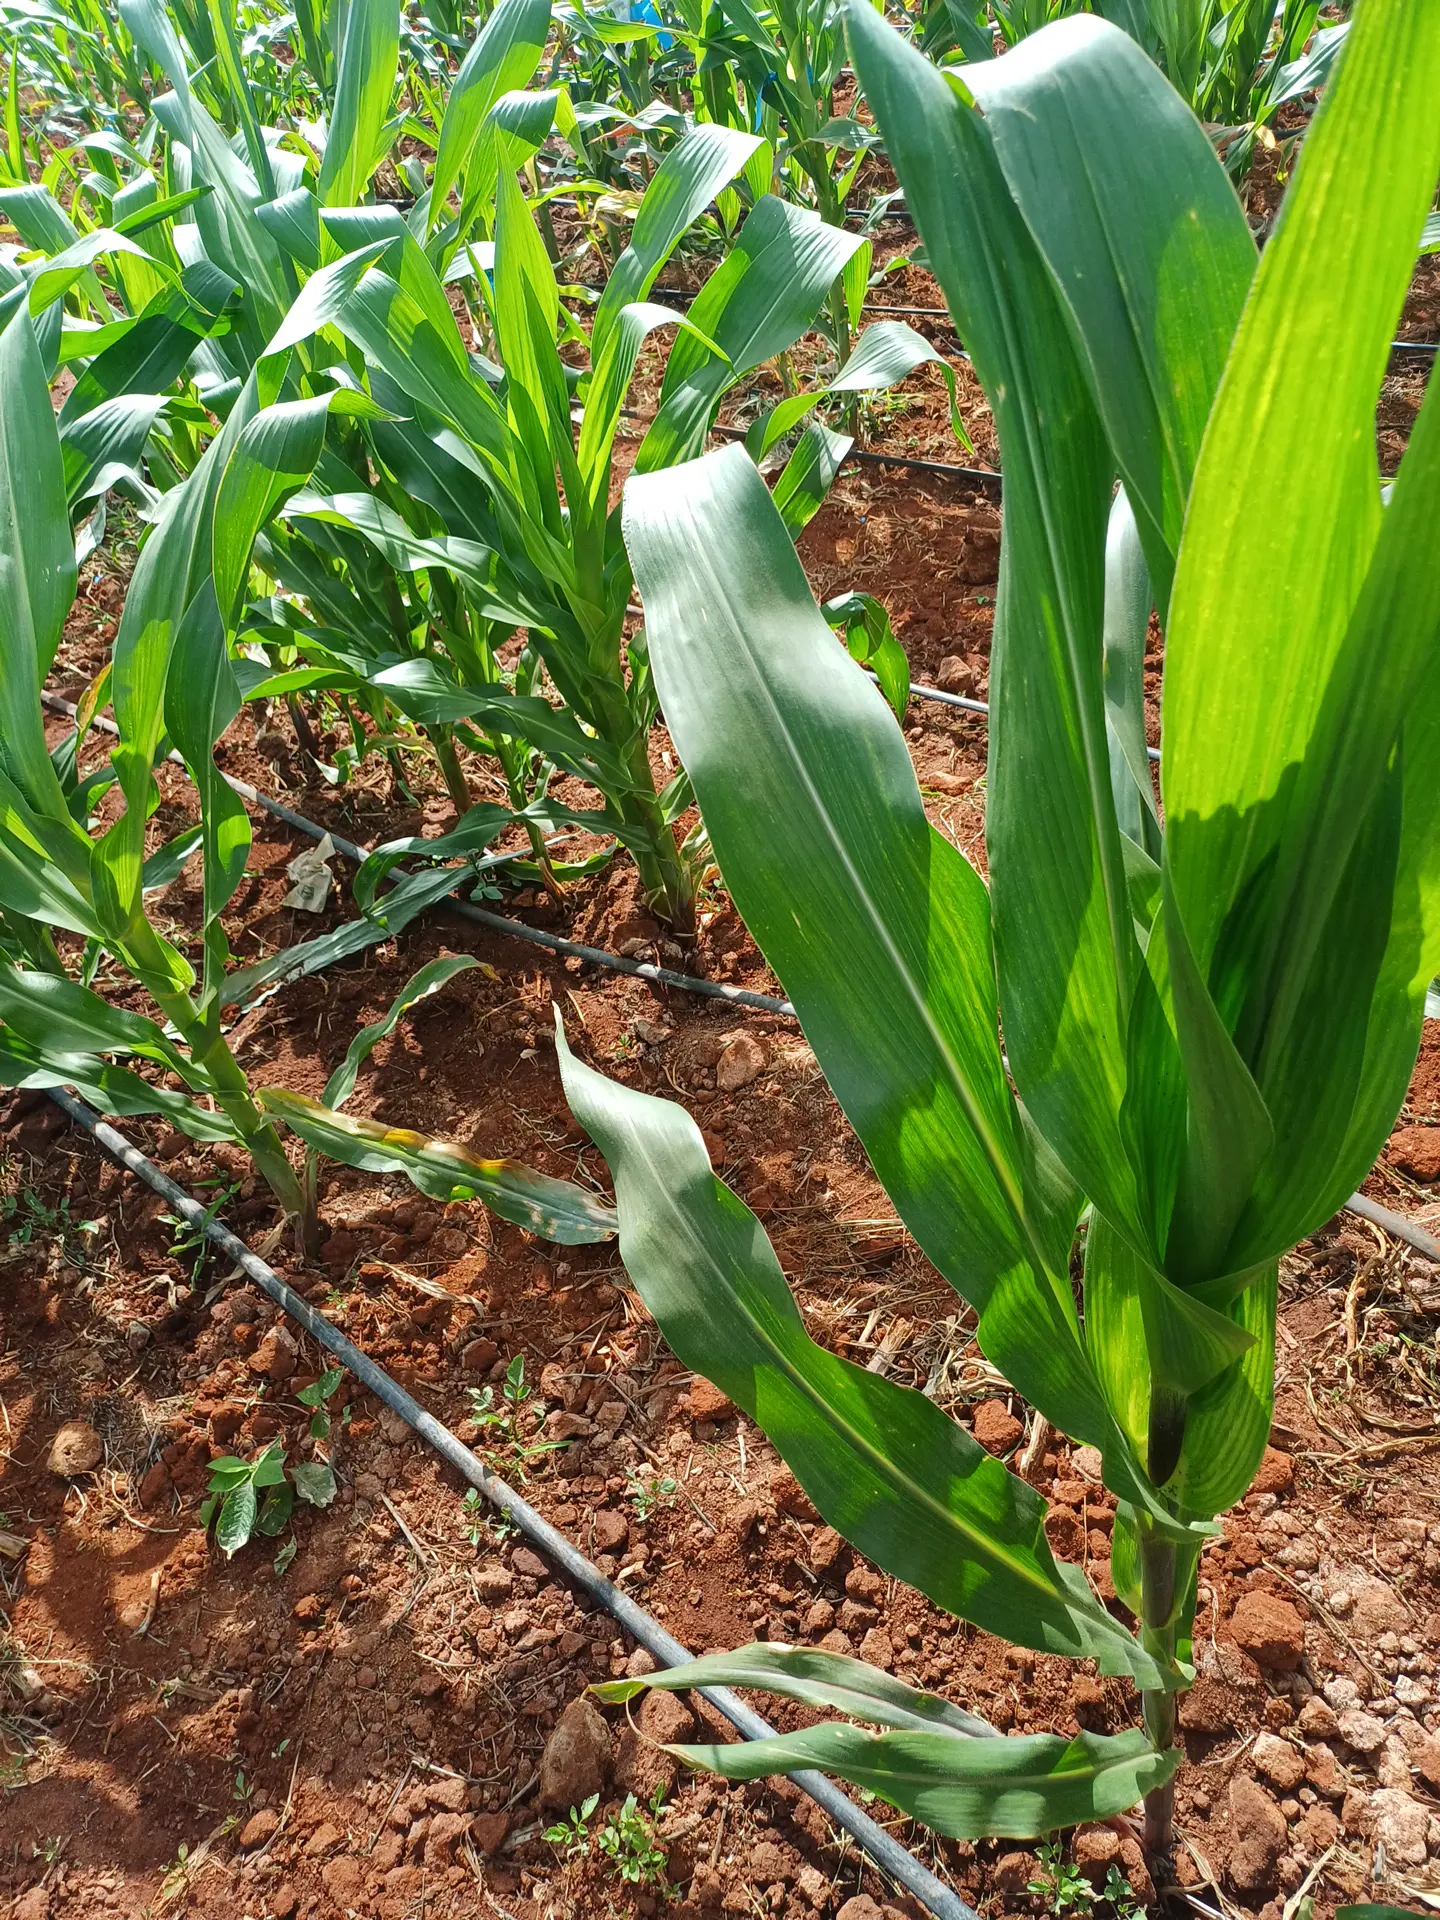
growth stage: vegetative
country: Kenya
